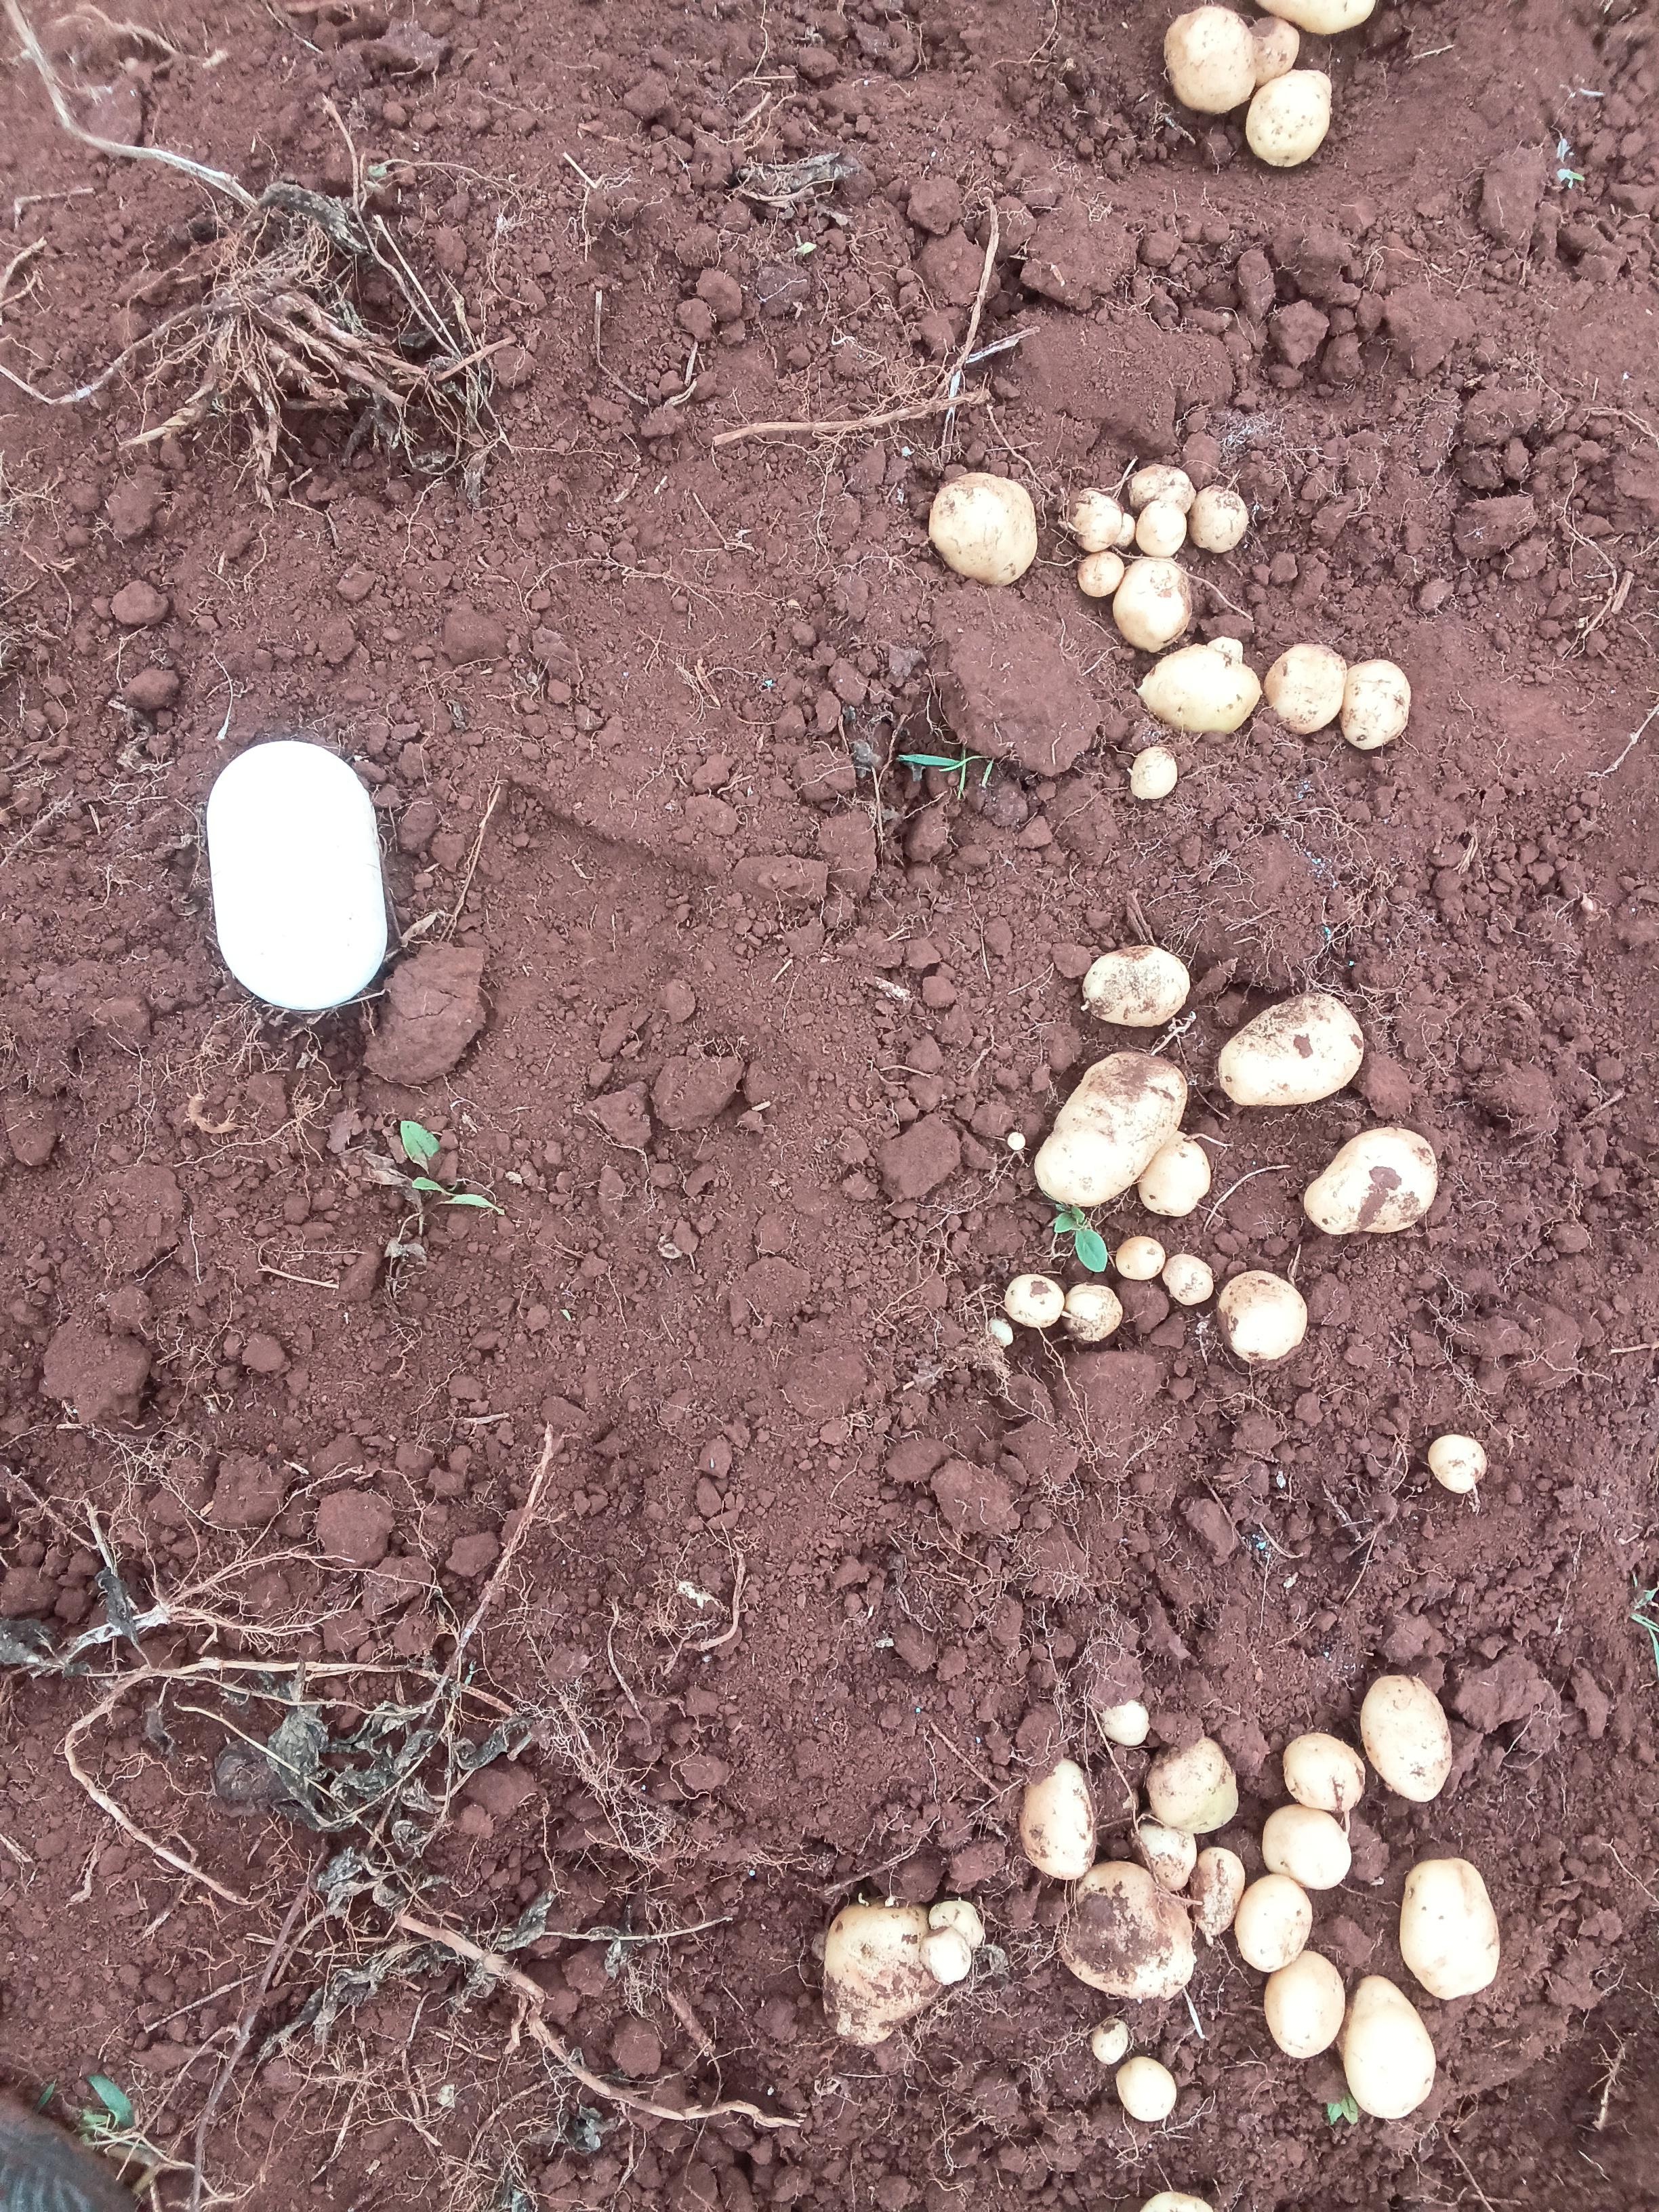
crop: potato
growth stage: harvest maturity
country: Kenya
